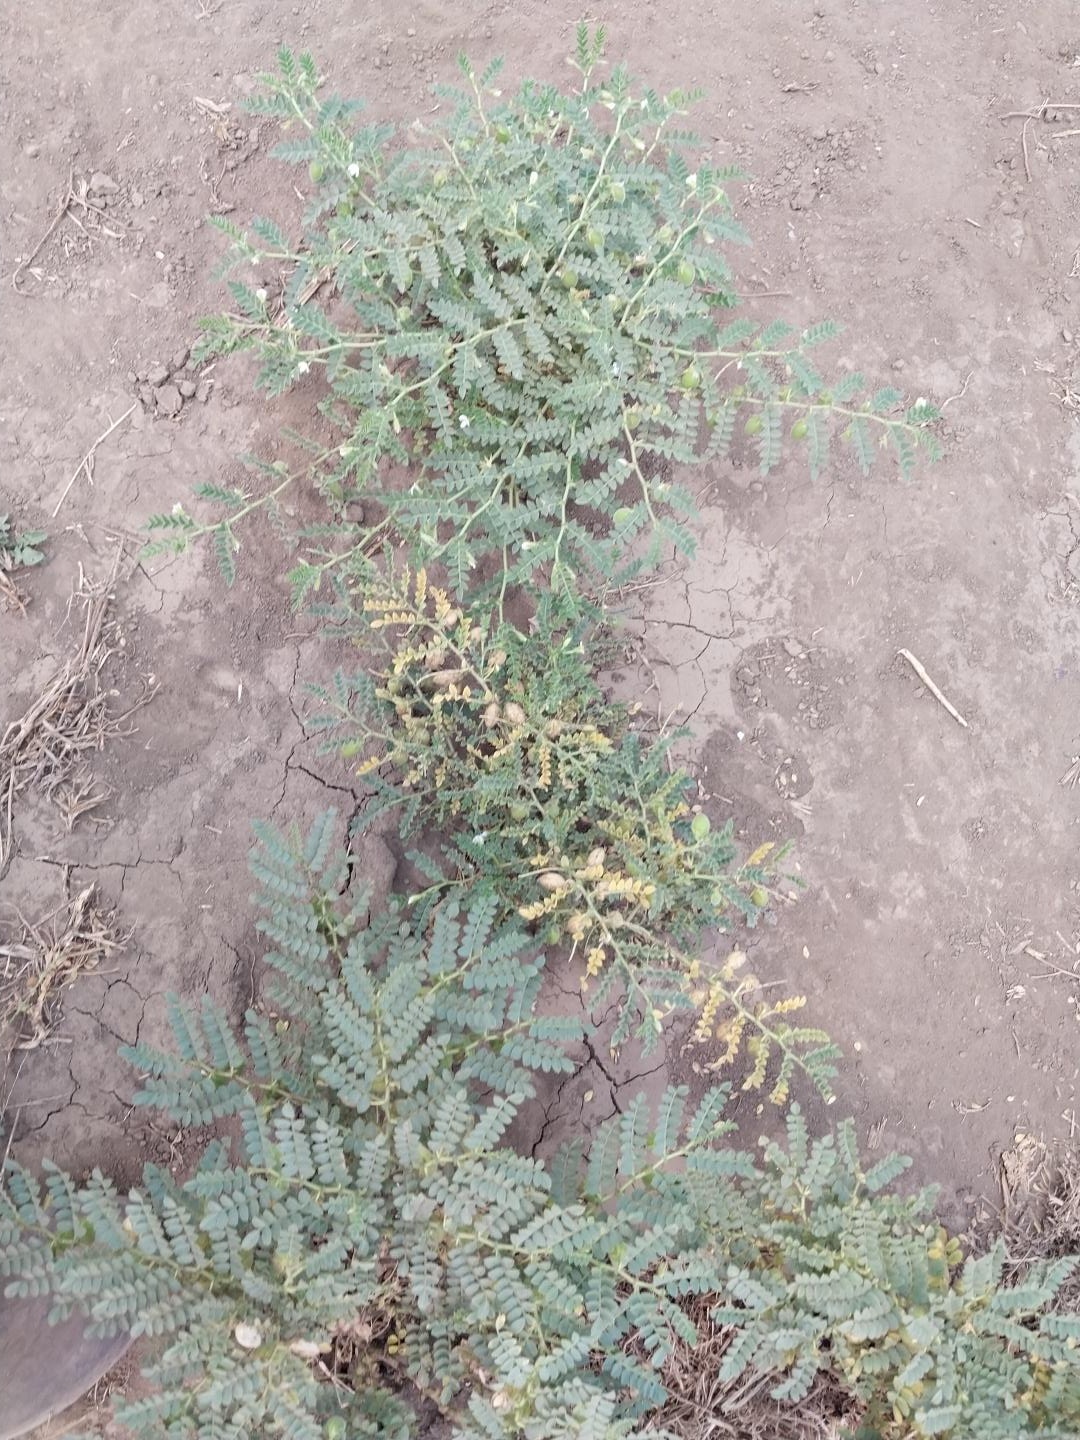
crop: chickpea
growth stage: development pod
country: Tanzania
